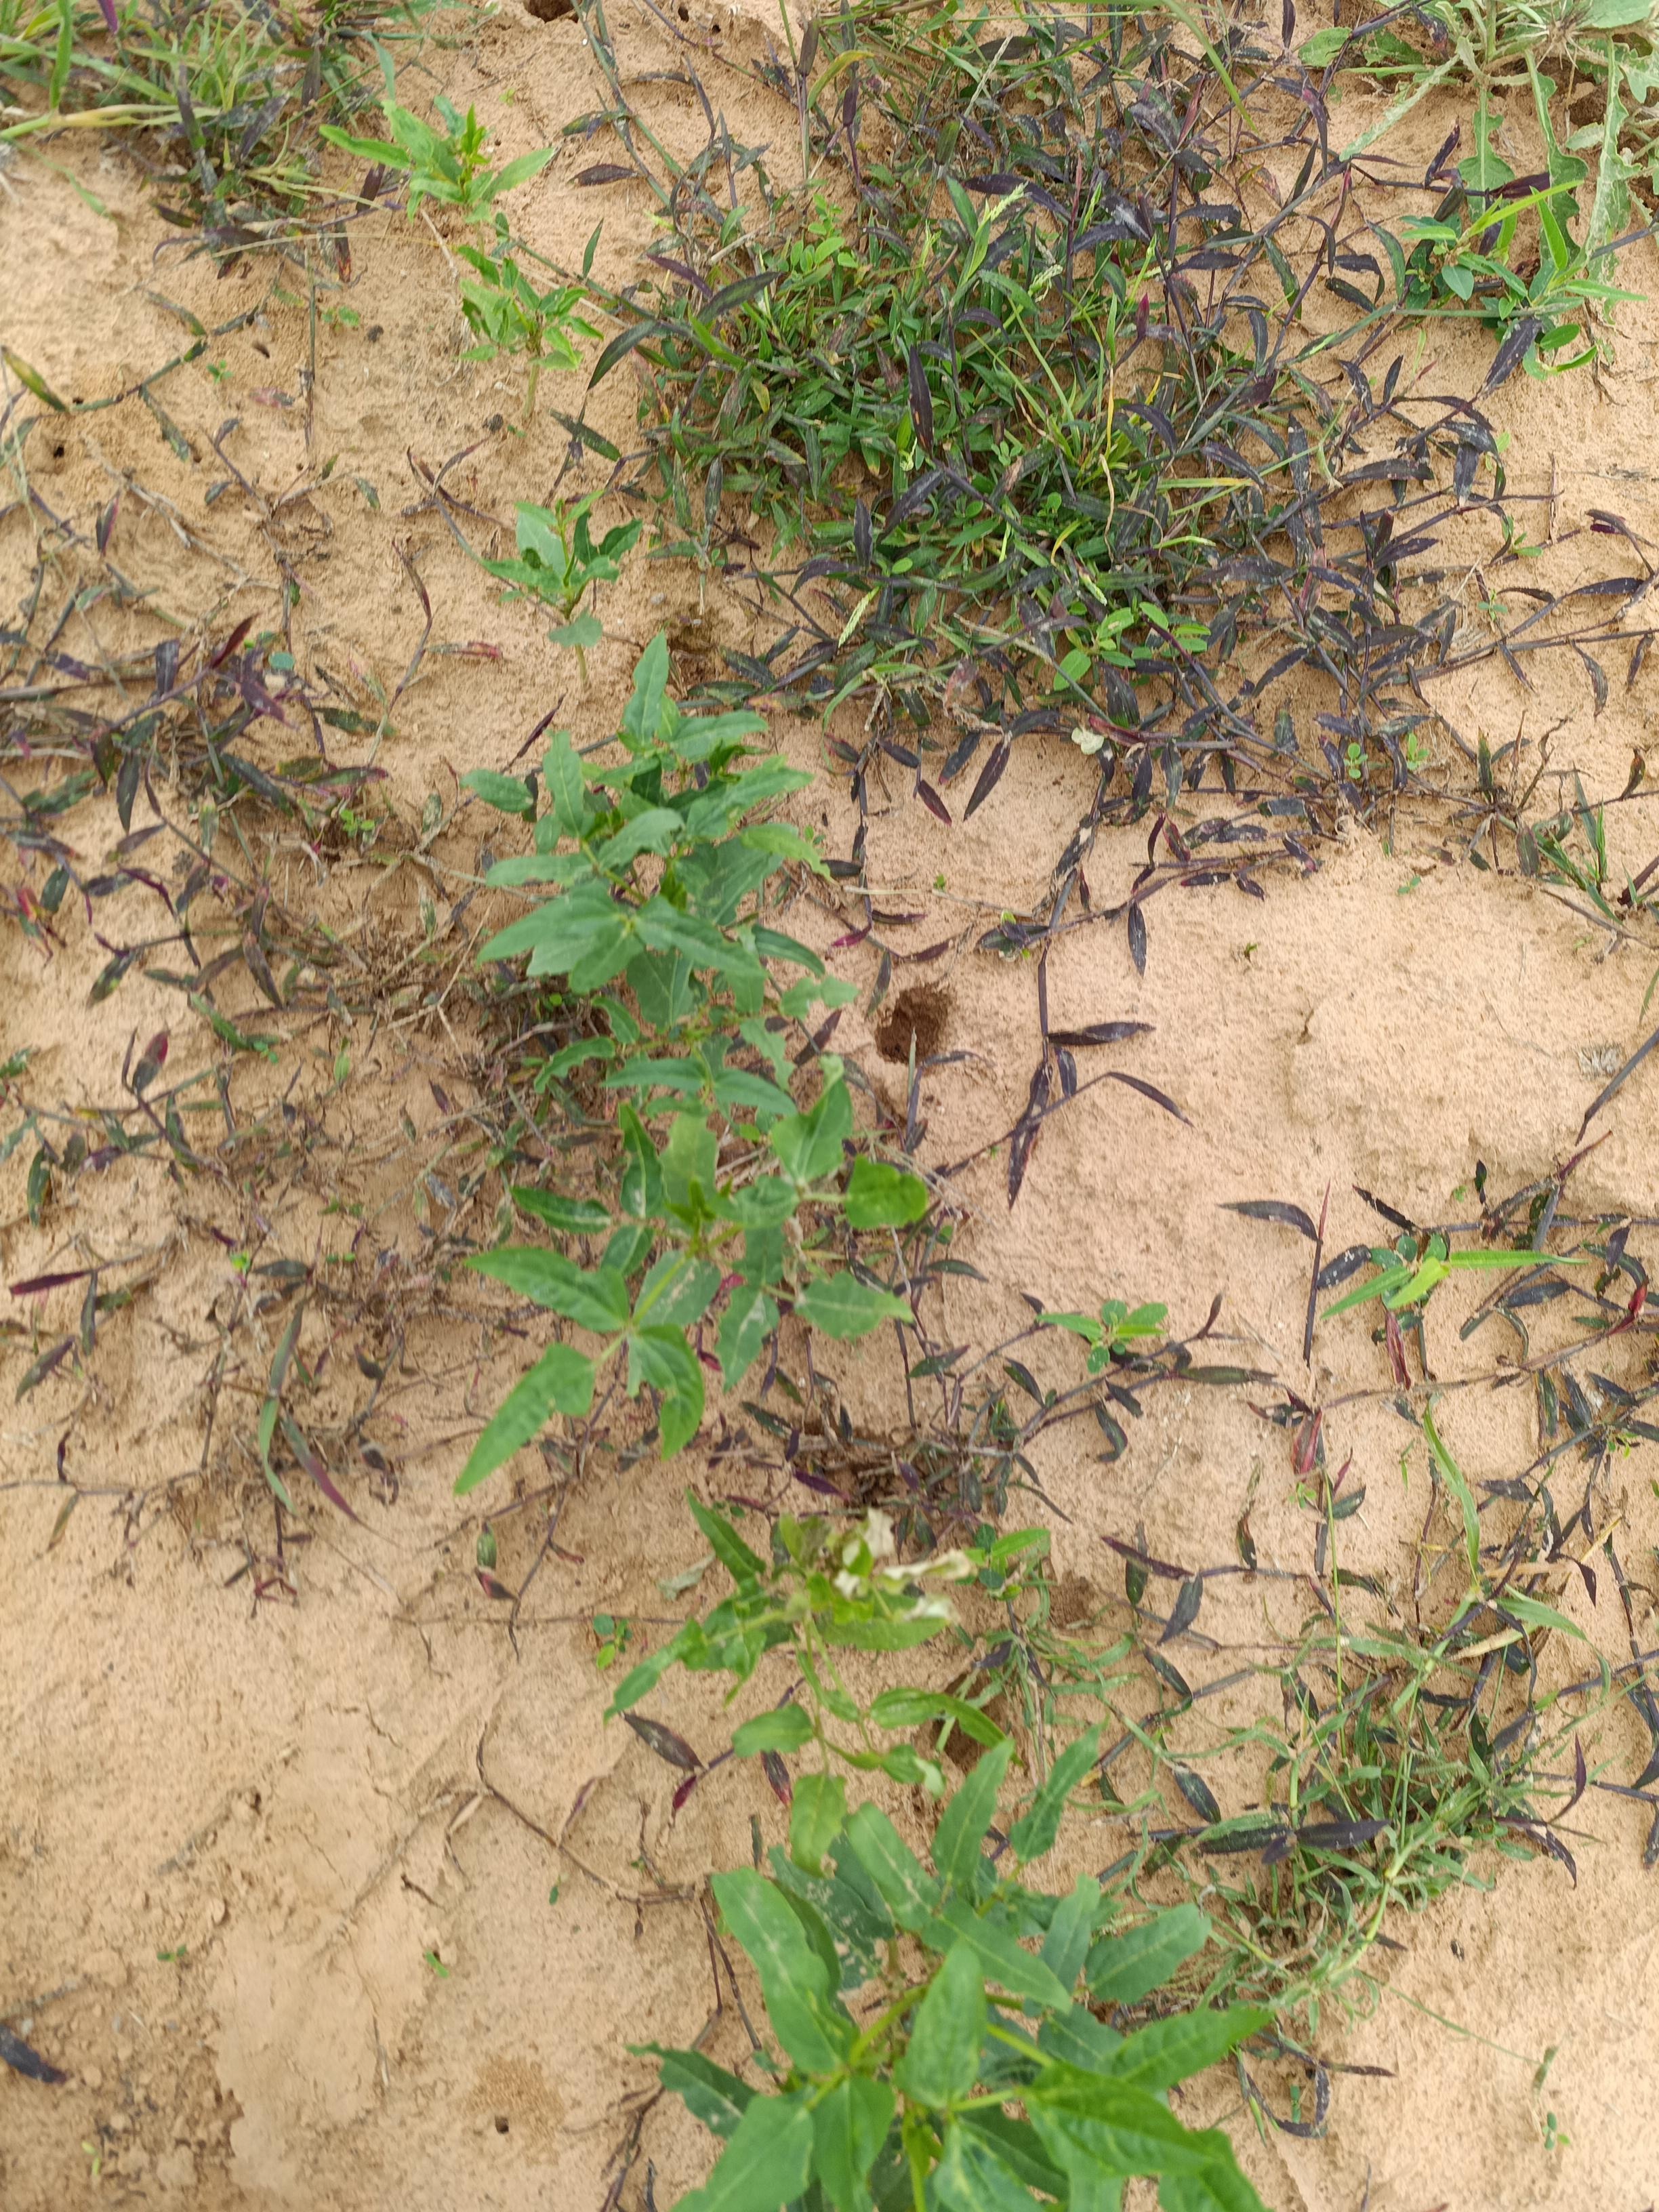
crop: cowpea
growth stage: emergence
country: Nigeria
